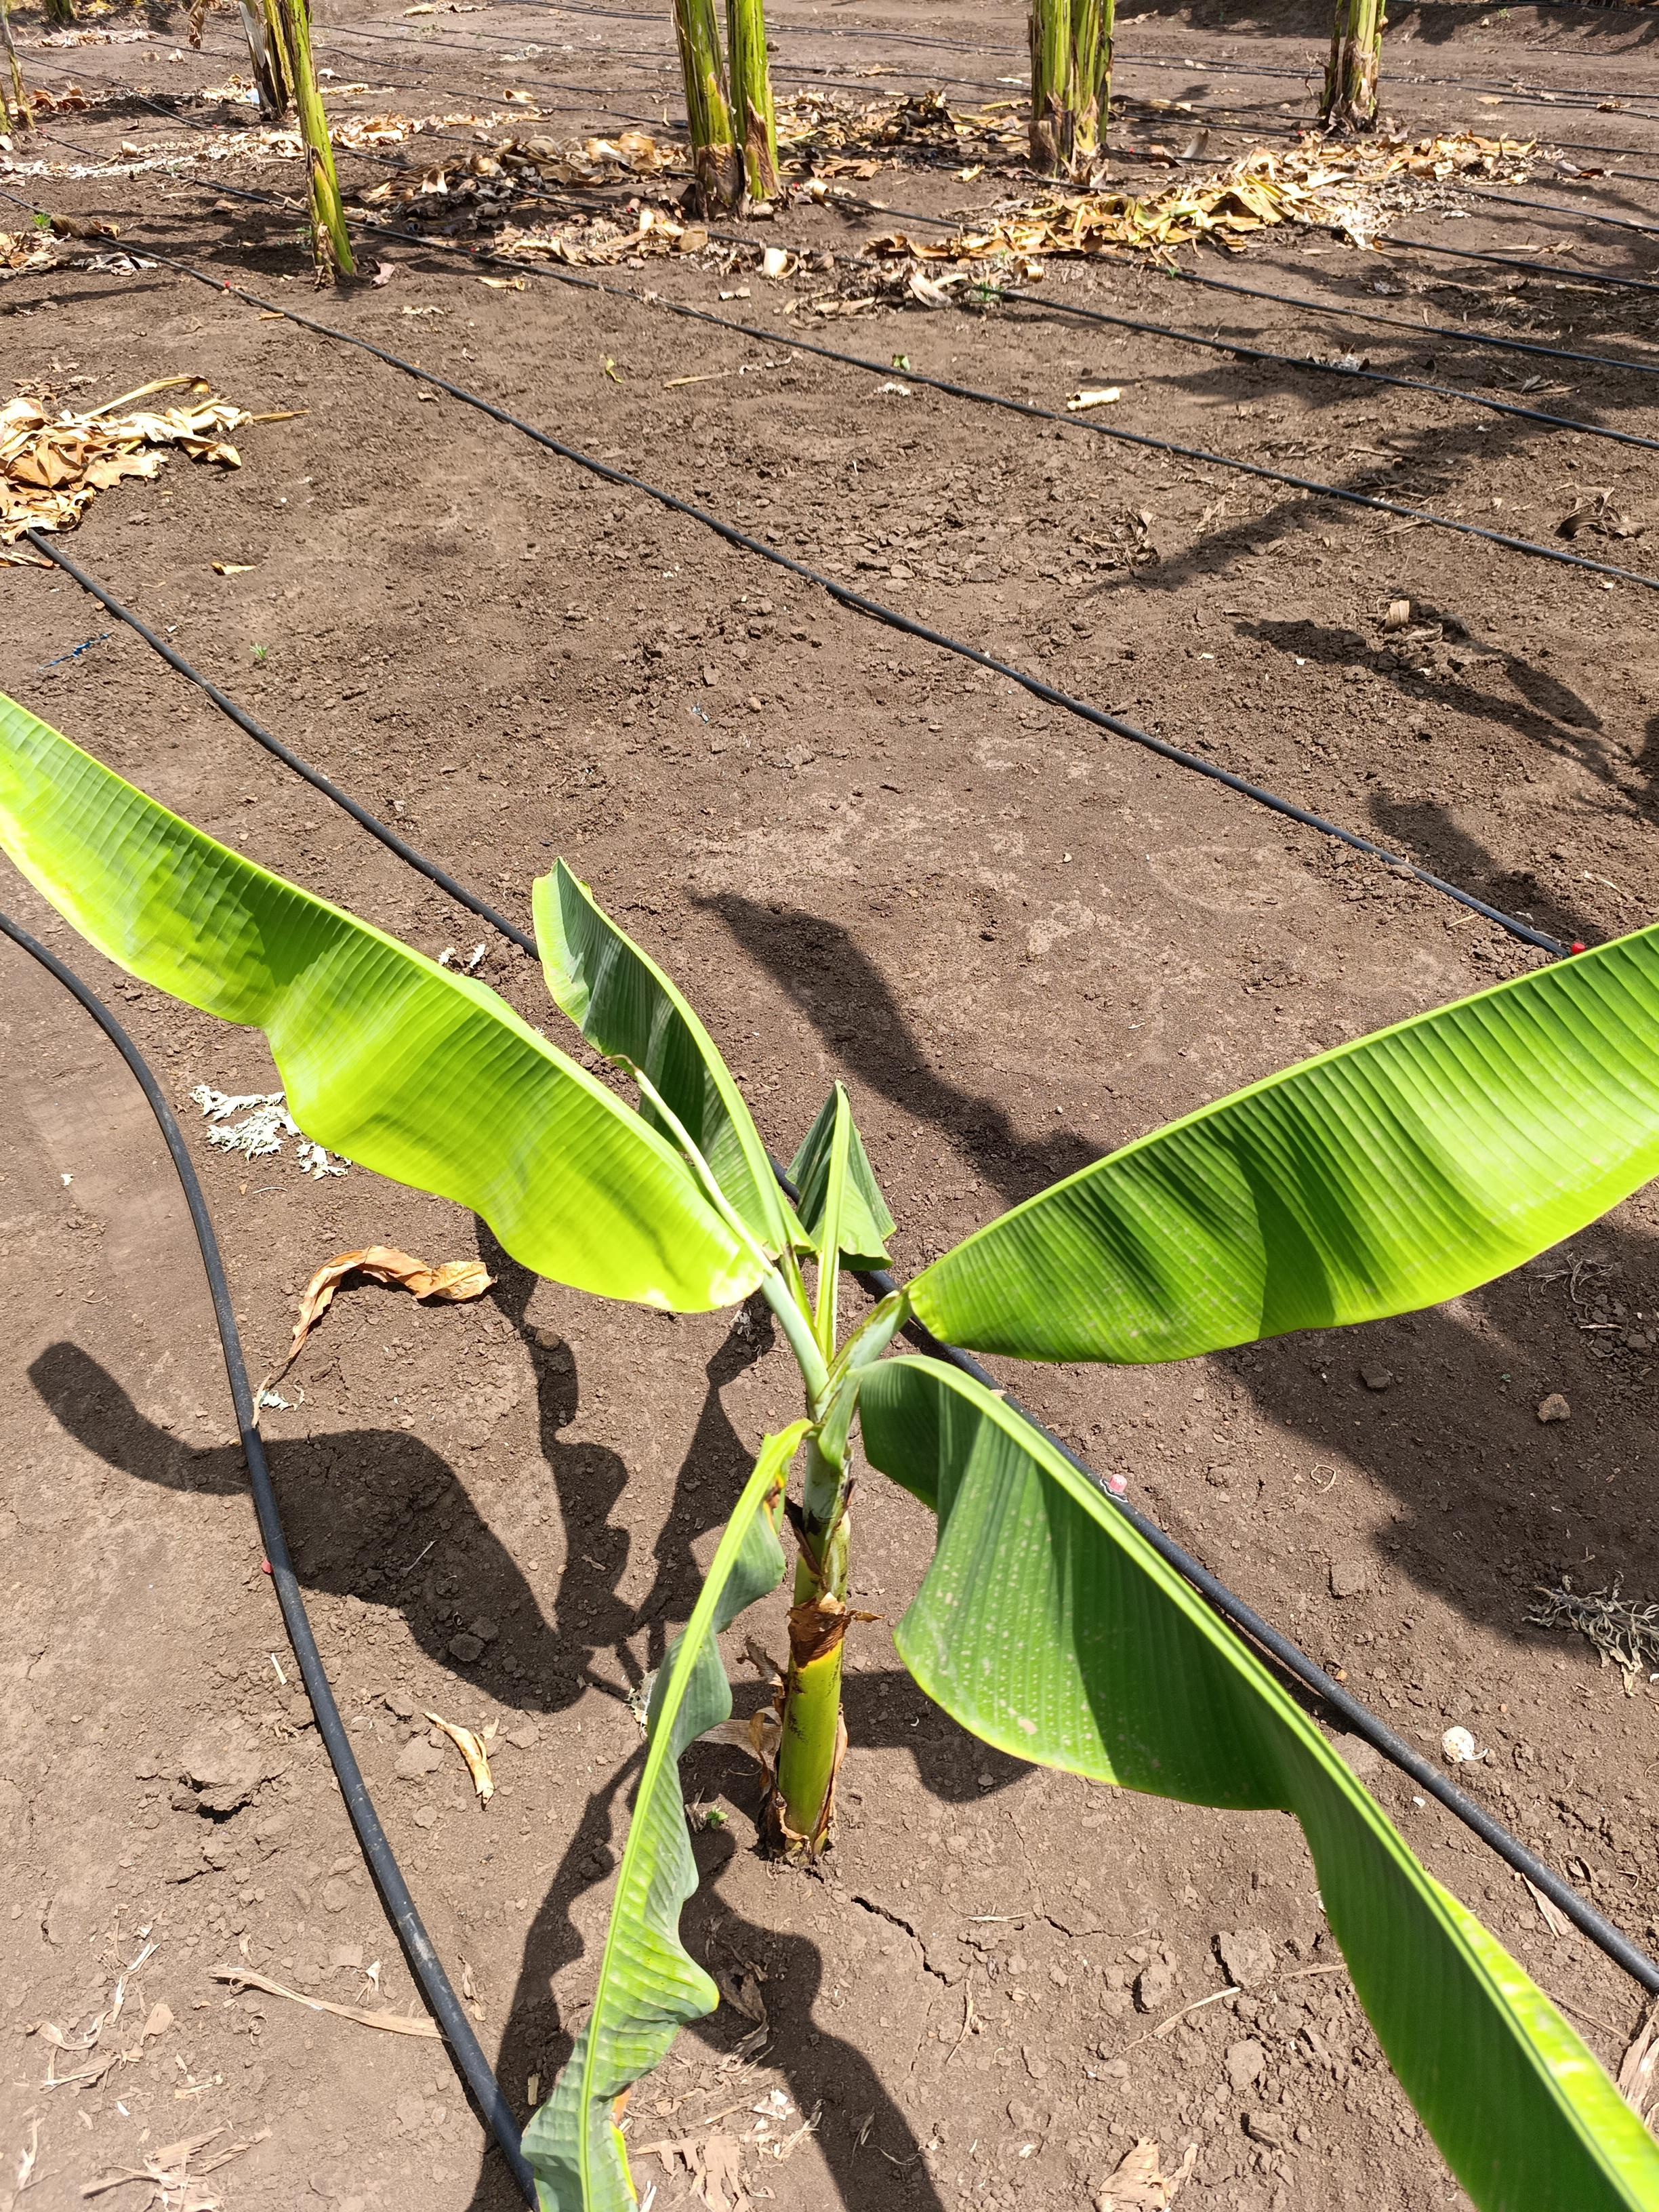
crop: banana
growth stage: vegetative
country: Tanzania
